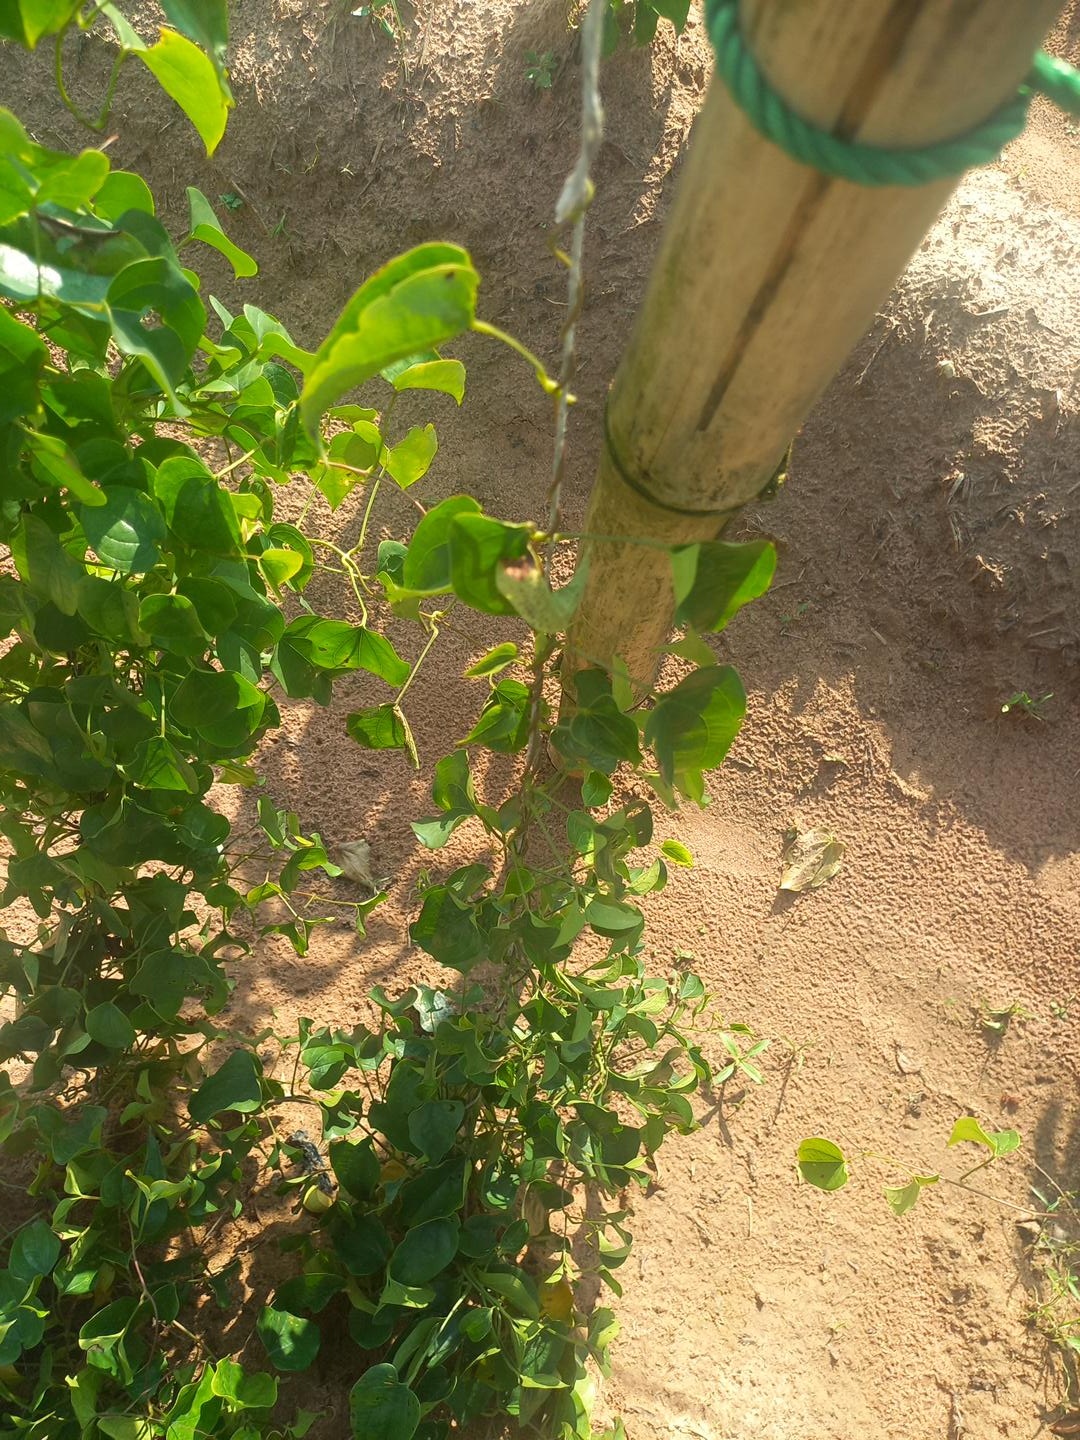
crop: yam
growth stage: vegetative
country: Nigeria
